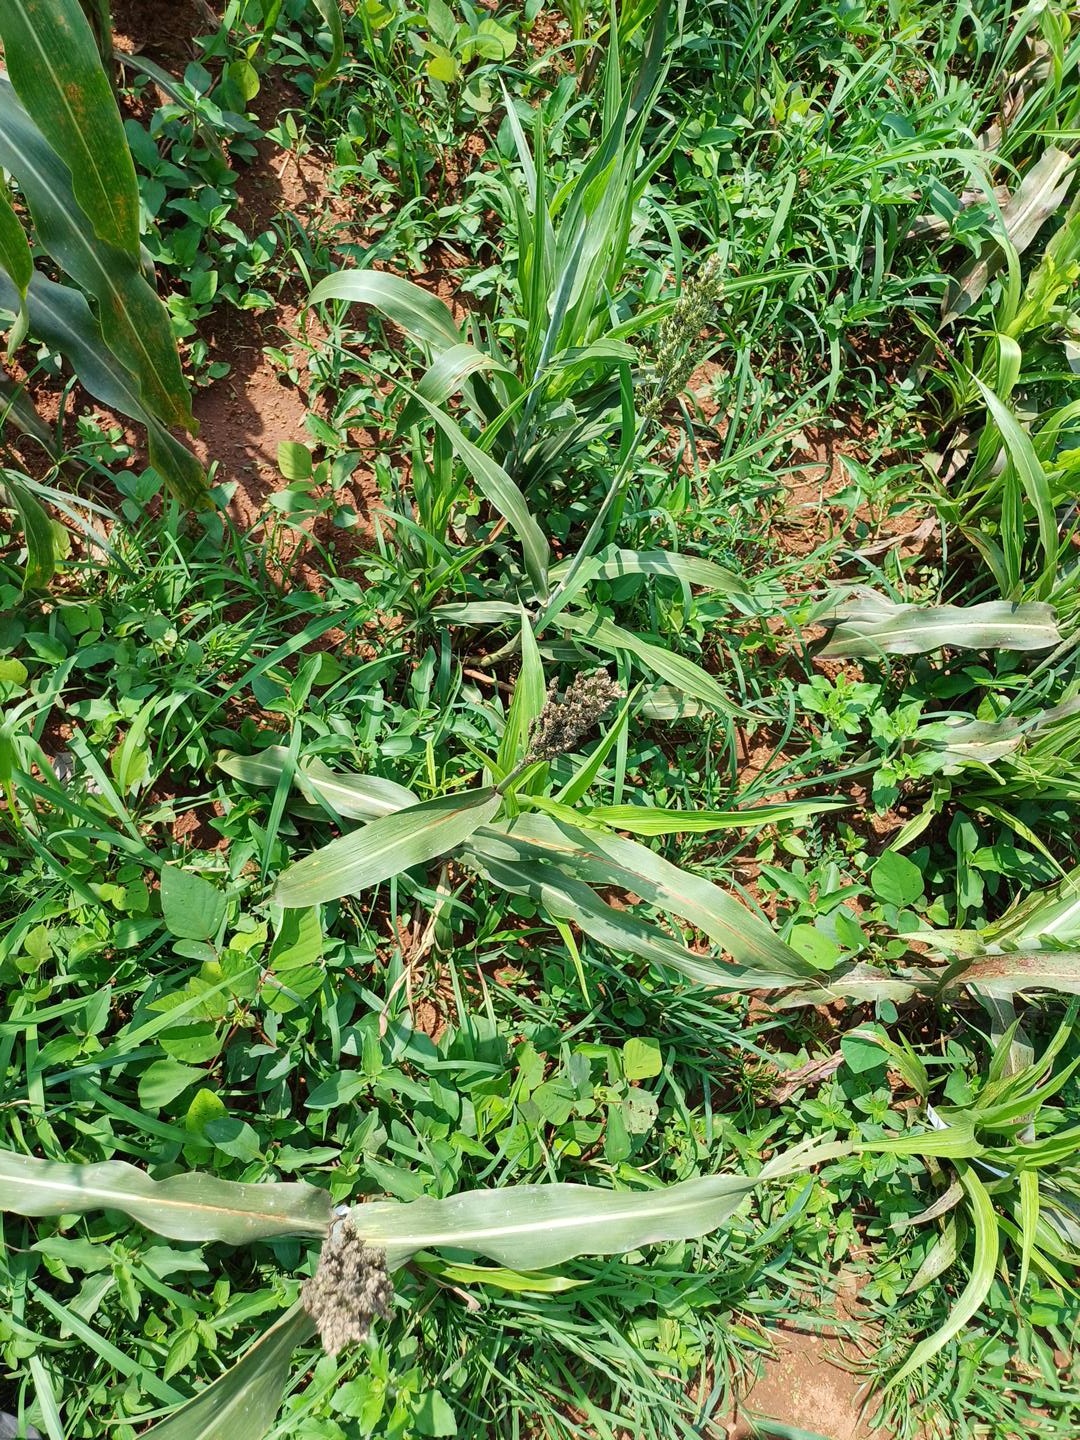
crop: sorghum
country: Kenya
